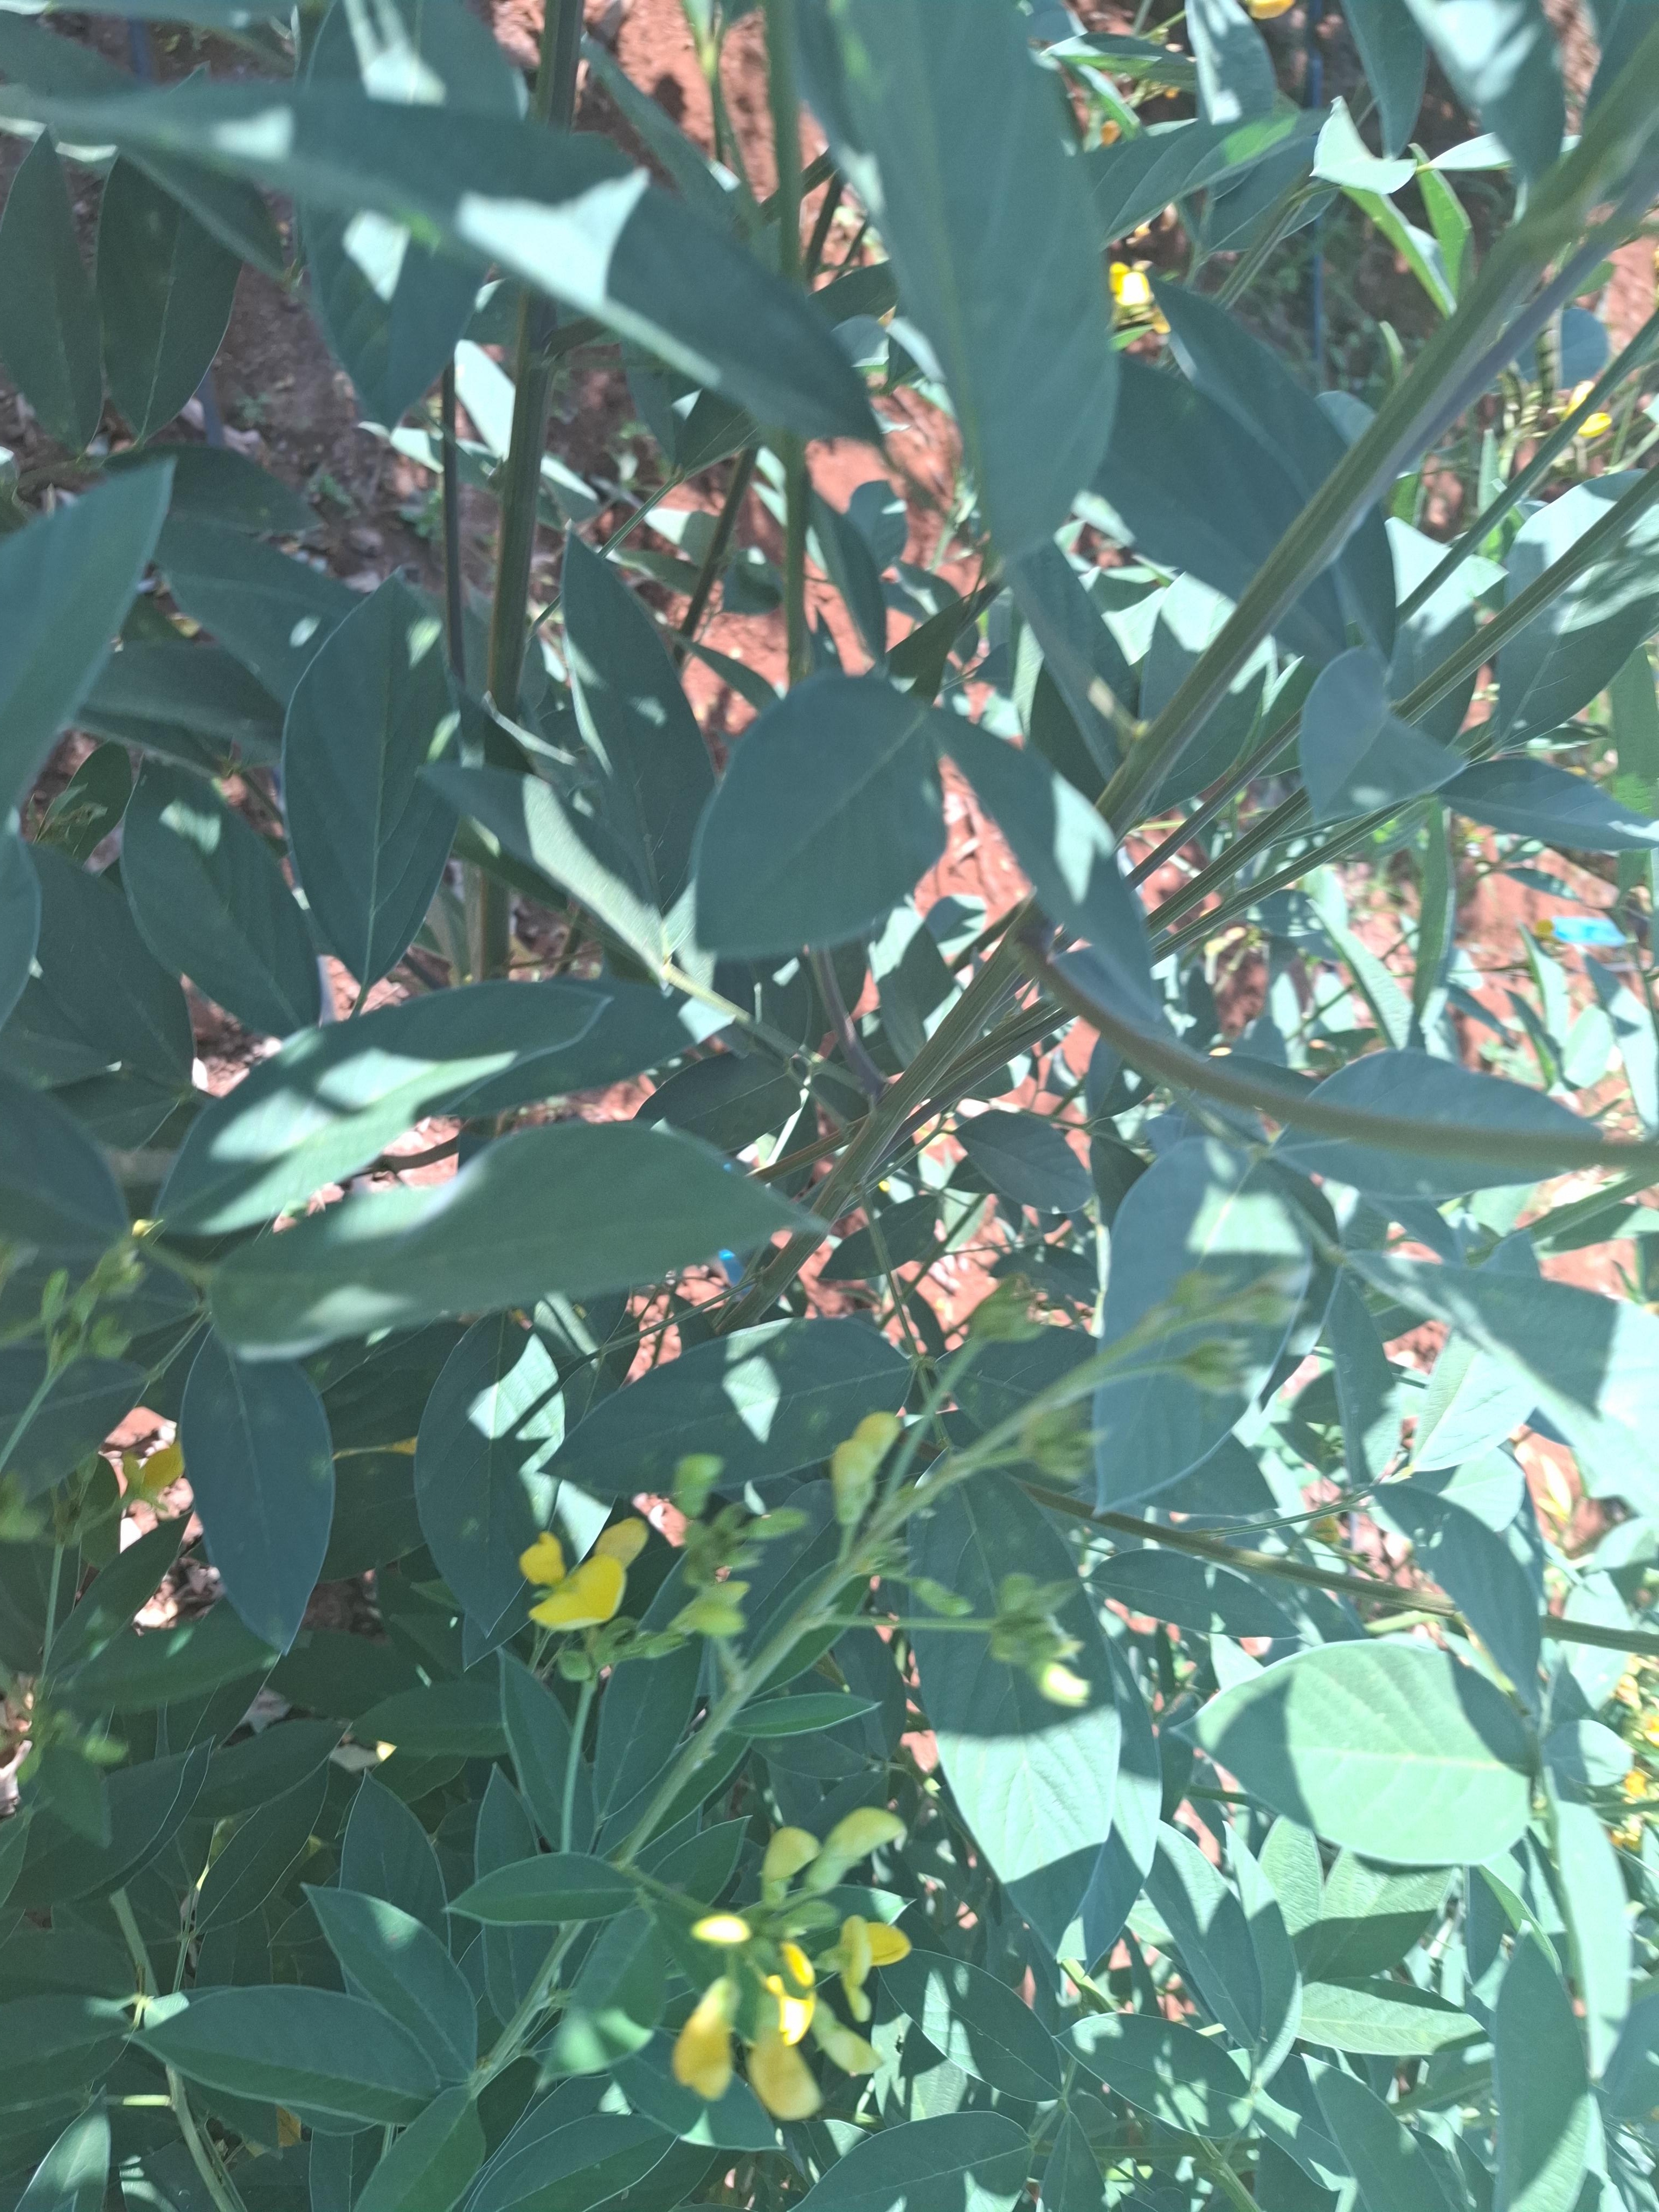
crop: pigeonpea
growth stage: development pod
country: Kenya
